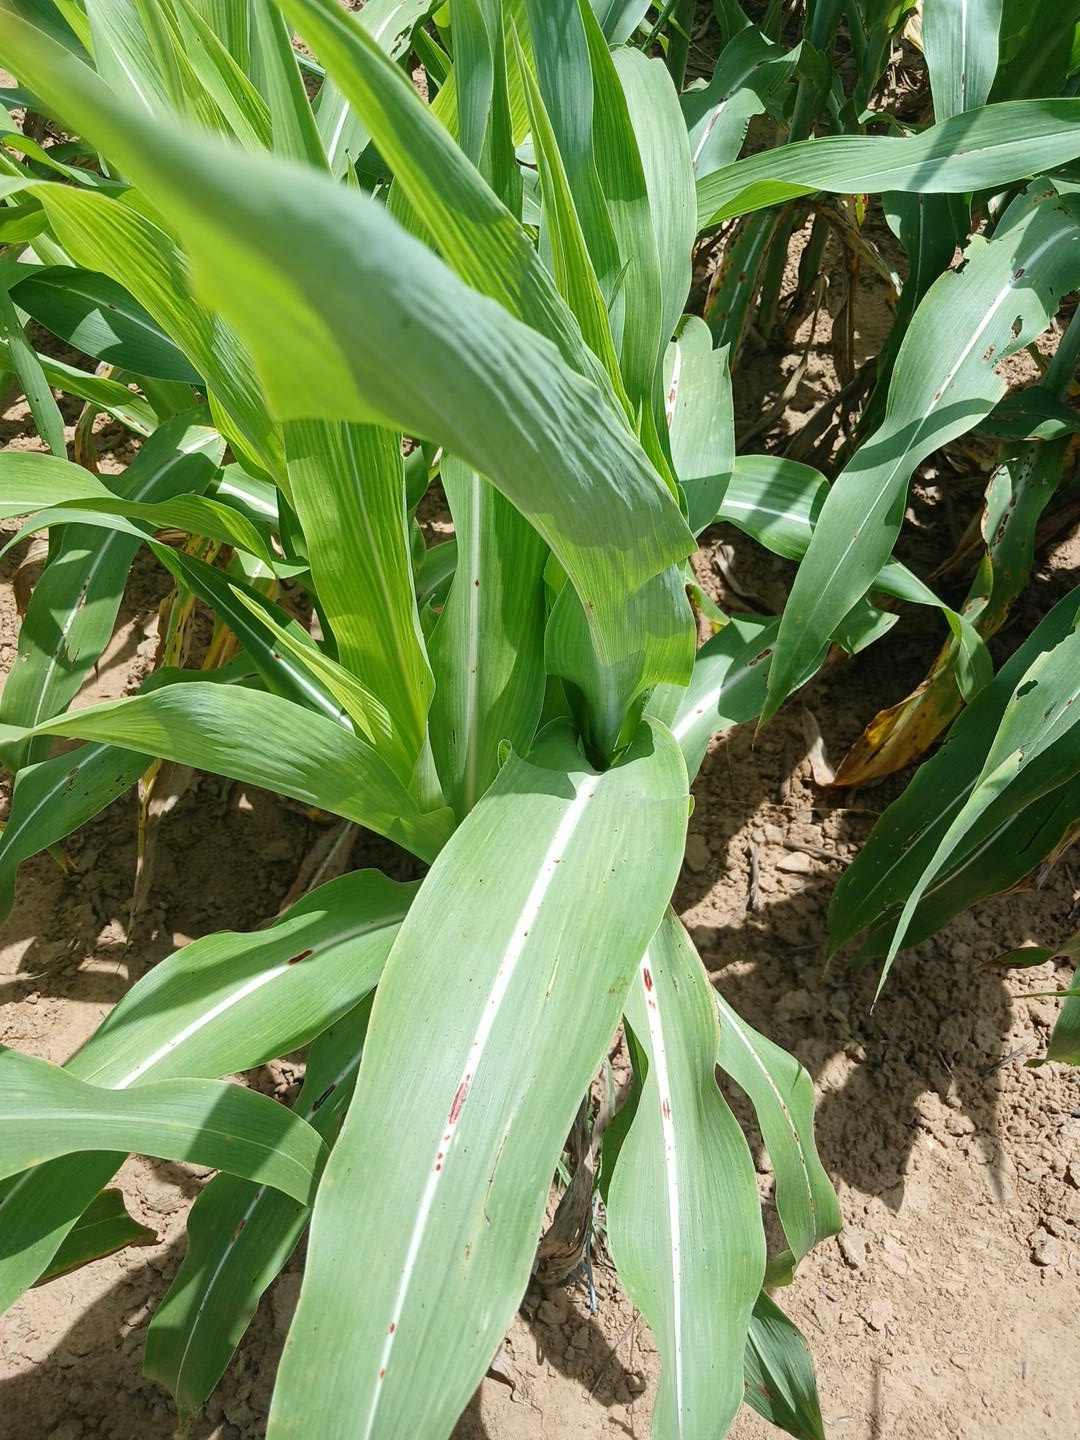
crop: sorghum
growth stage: vegetative
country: Senegal
